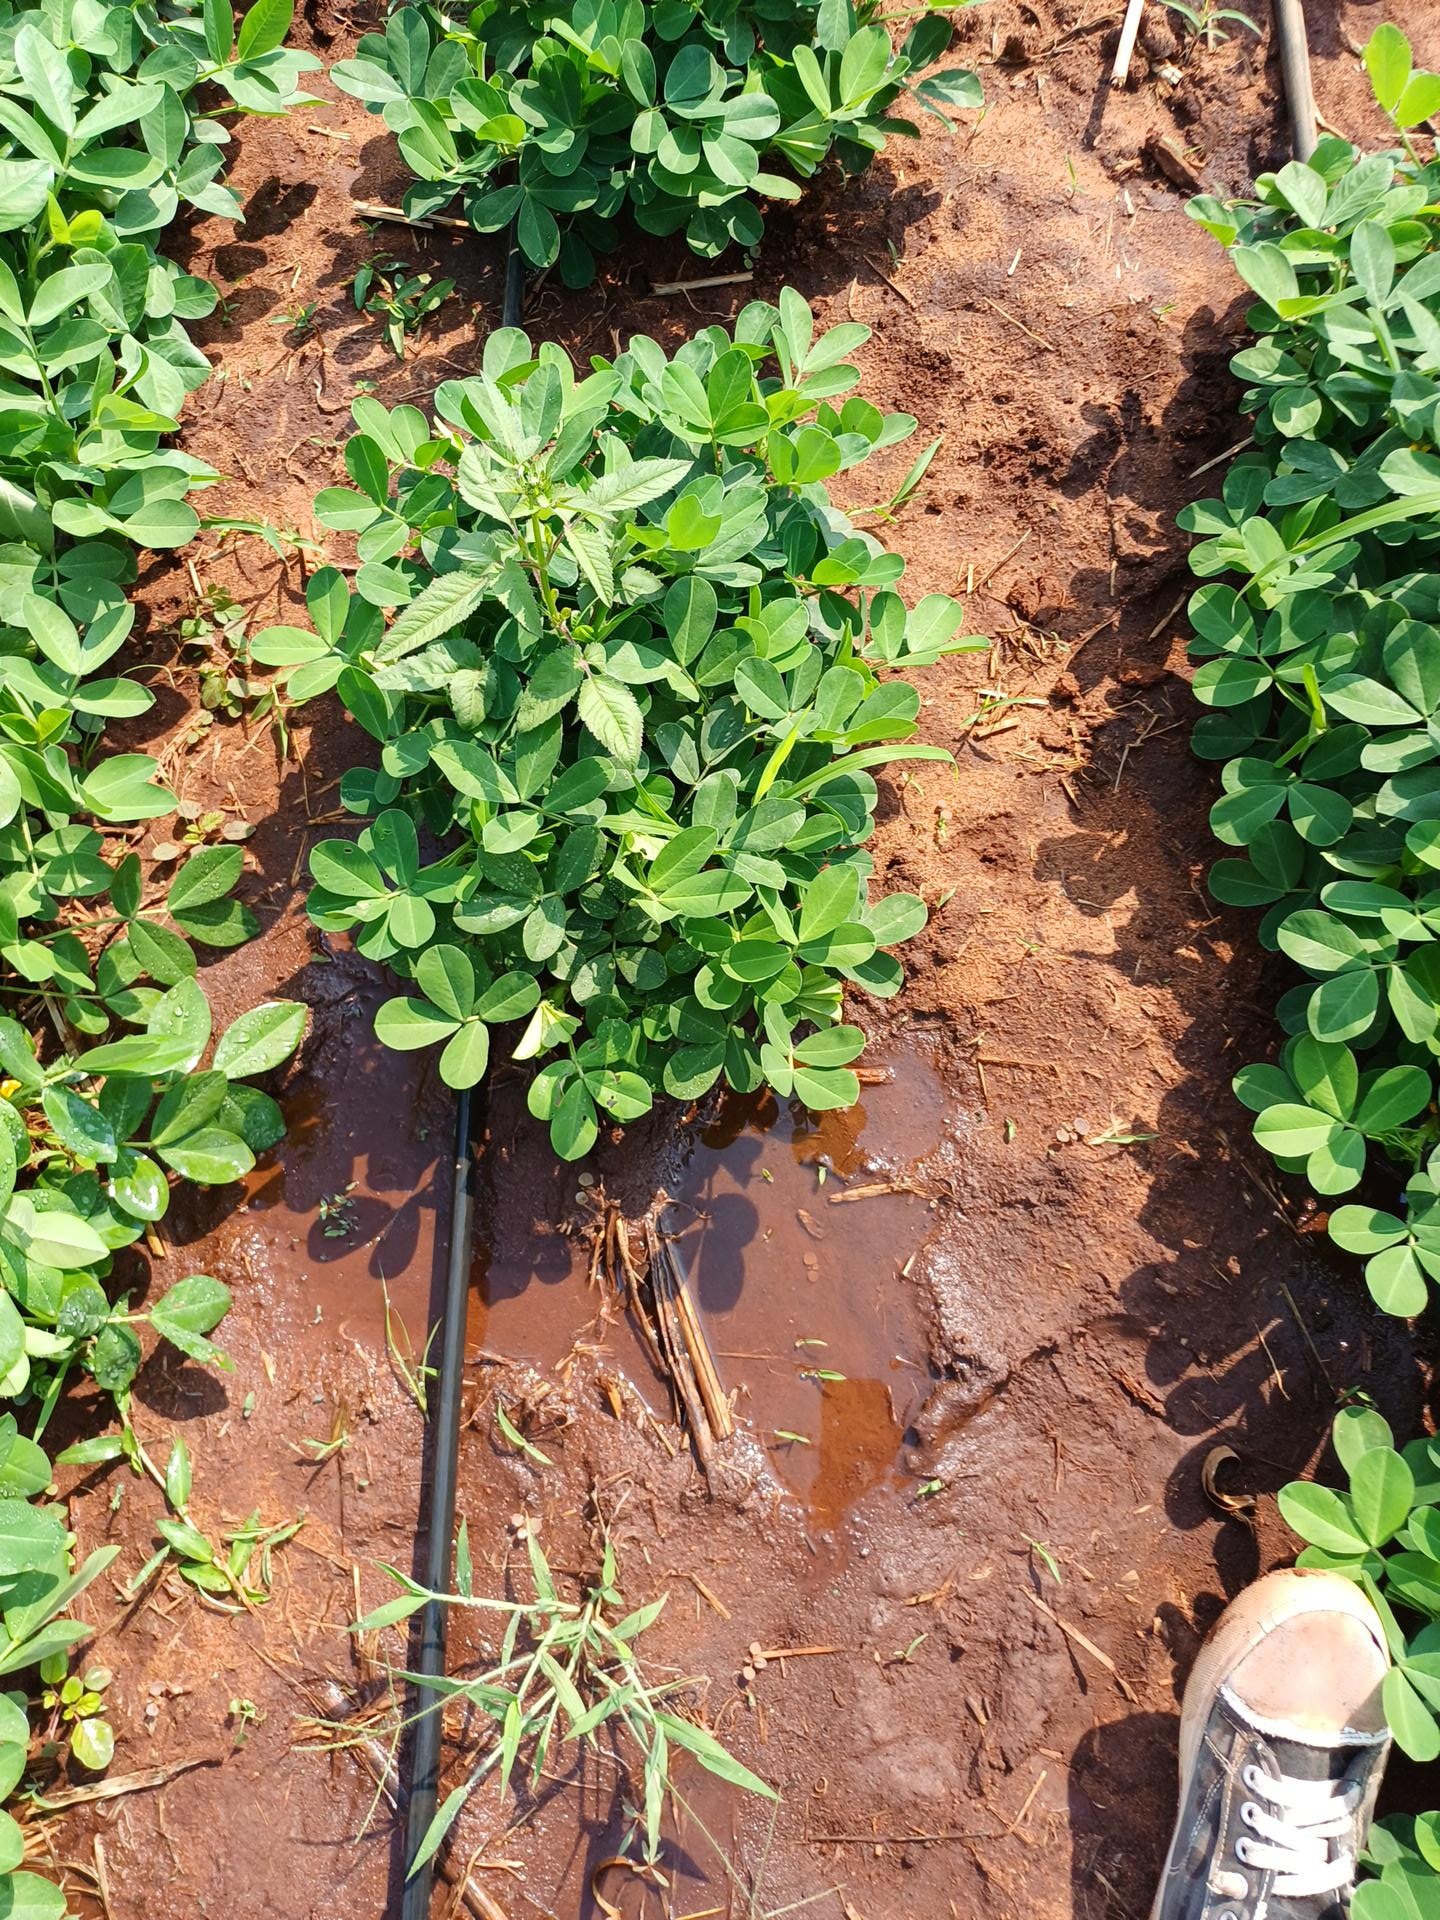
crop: groundnut
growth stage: flowering
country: Kenya
